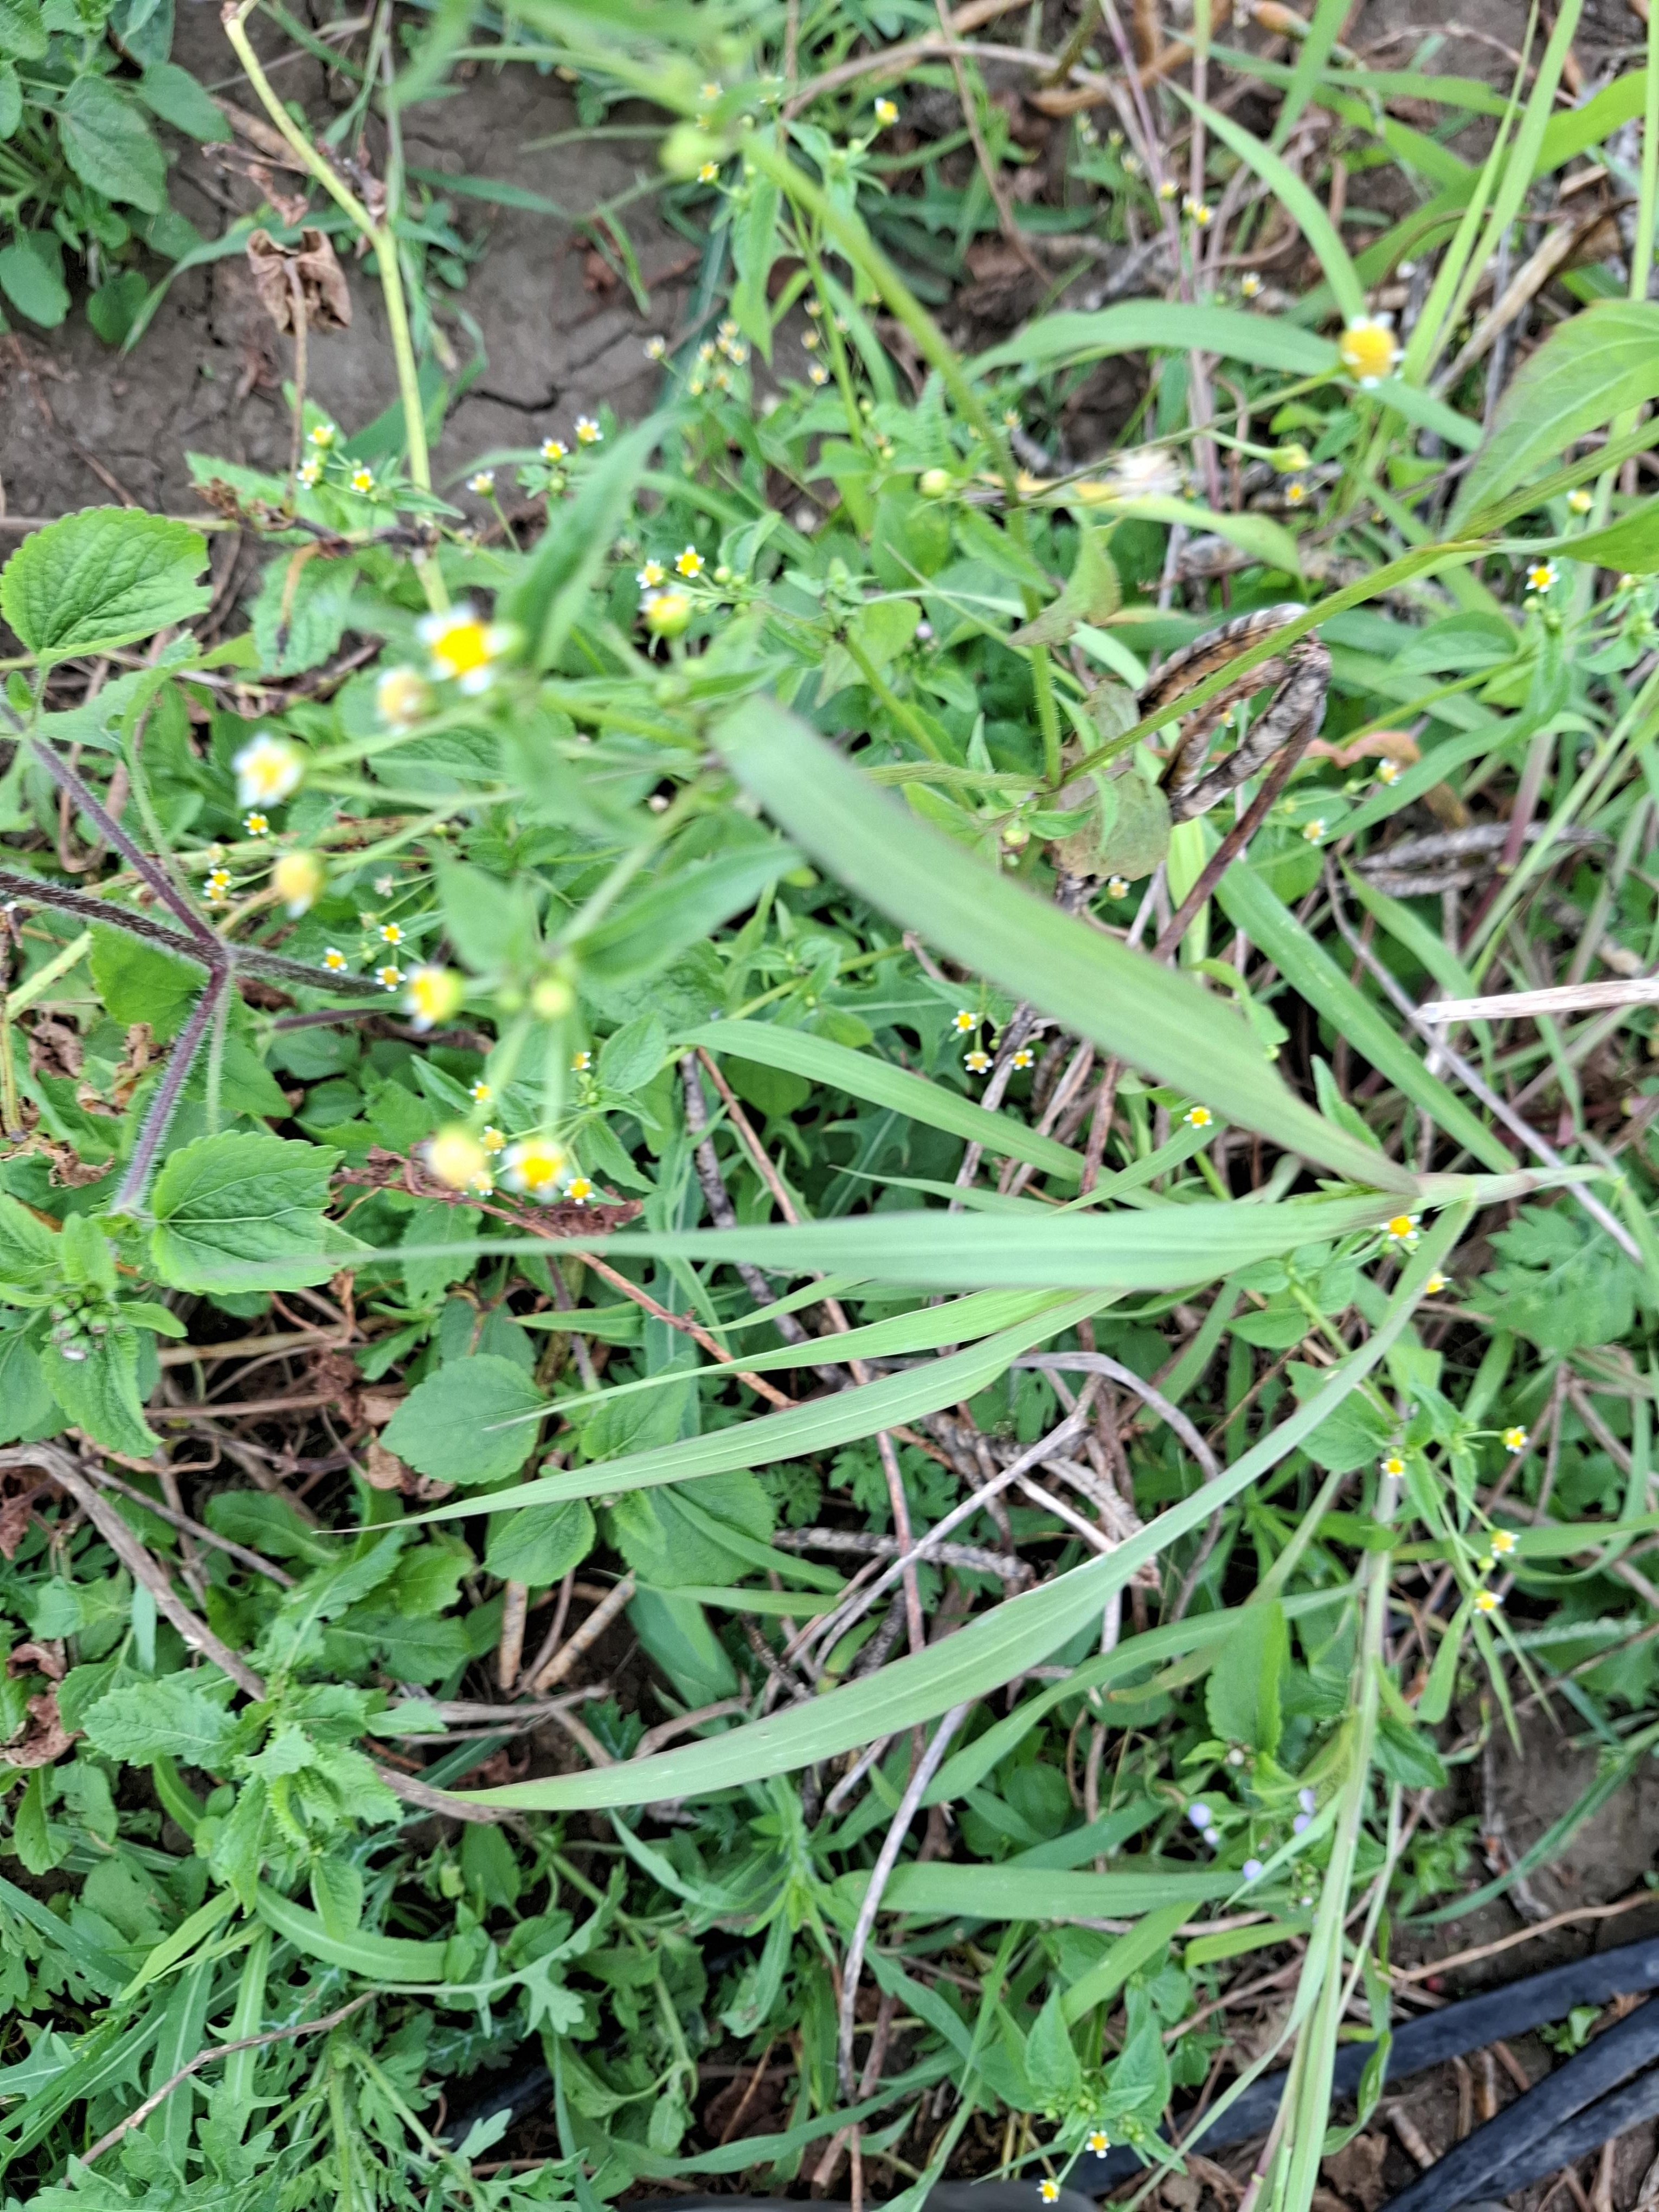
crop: cowpea
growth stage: development pod
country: Tanzania
